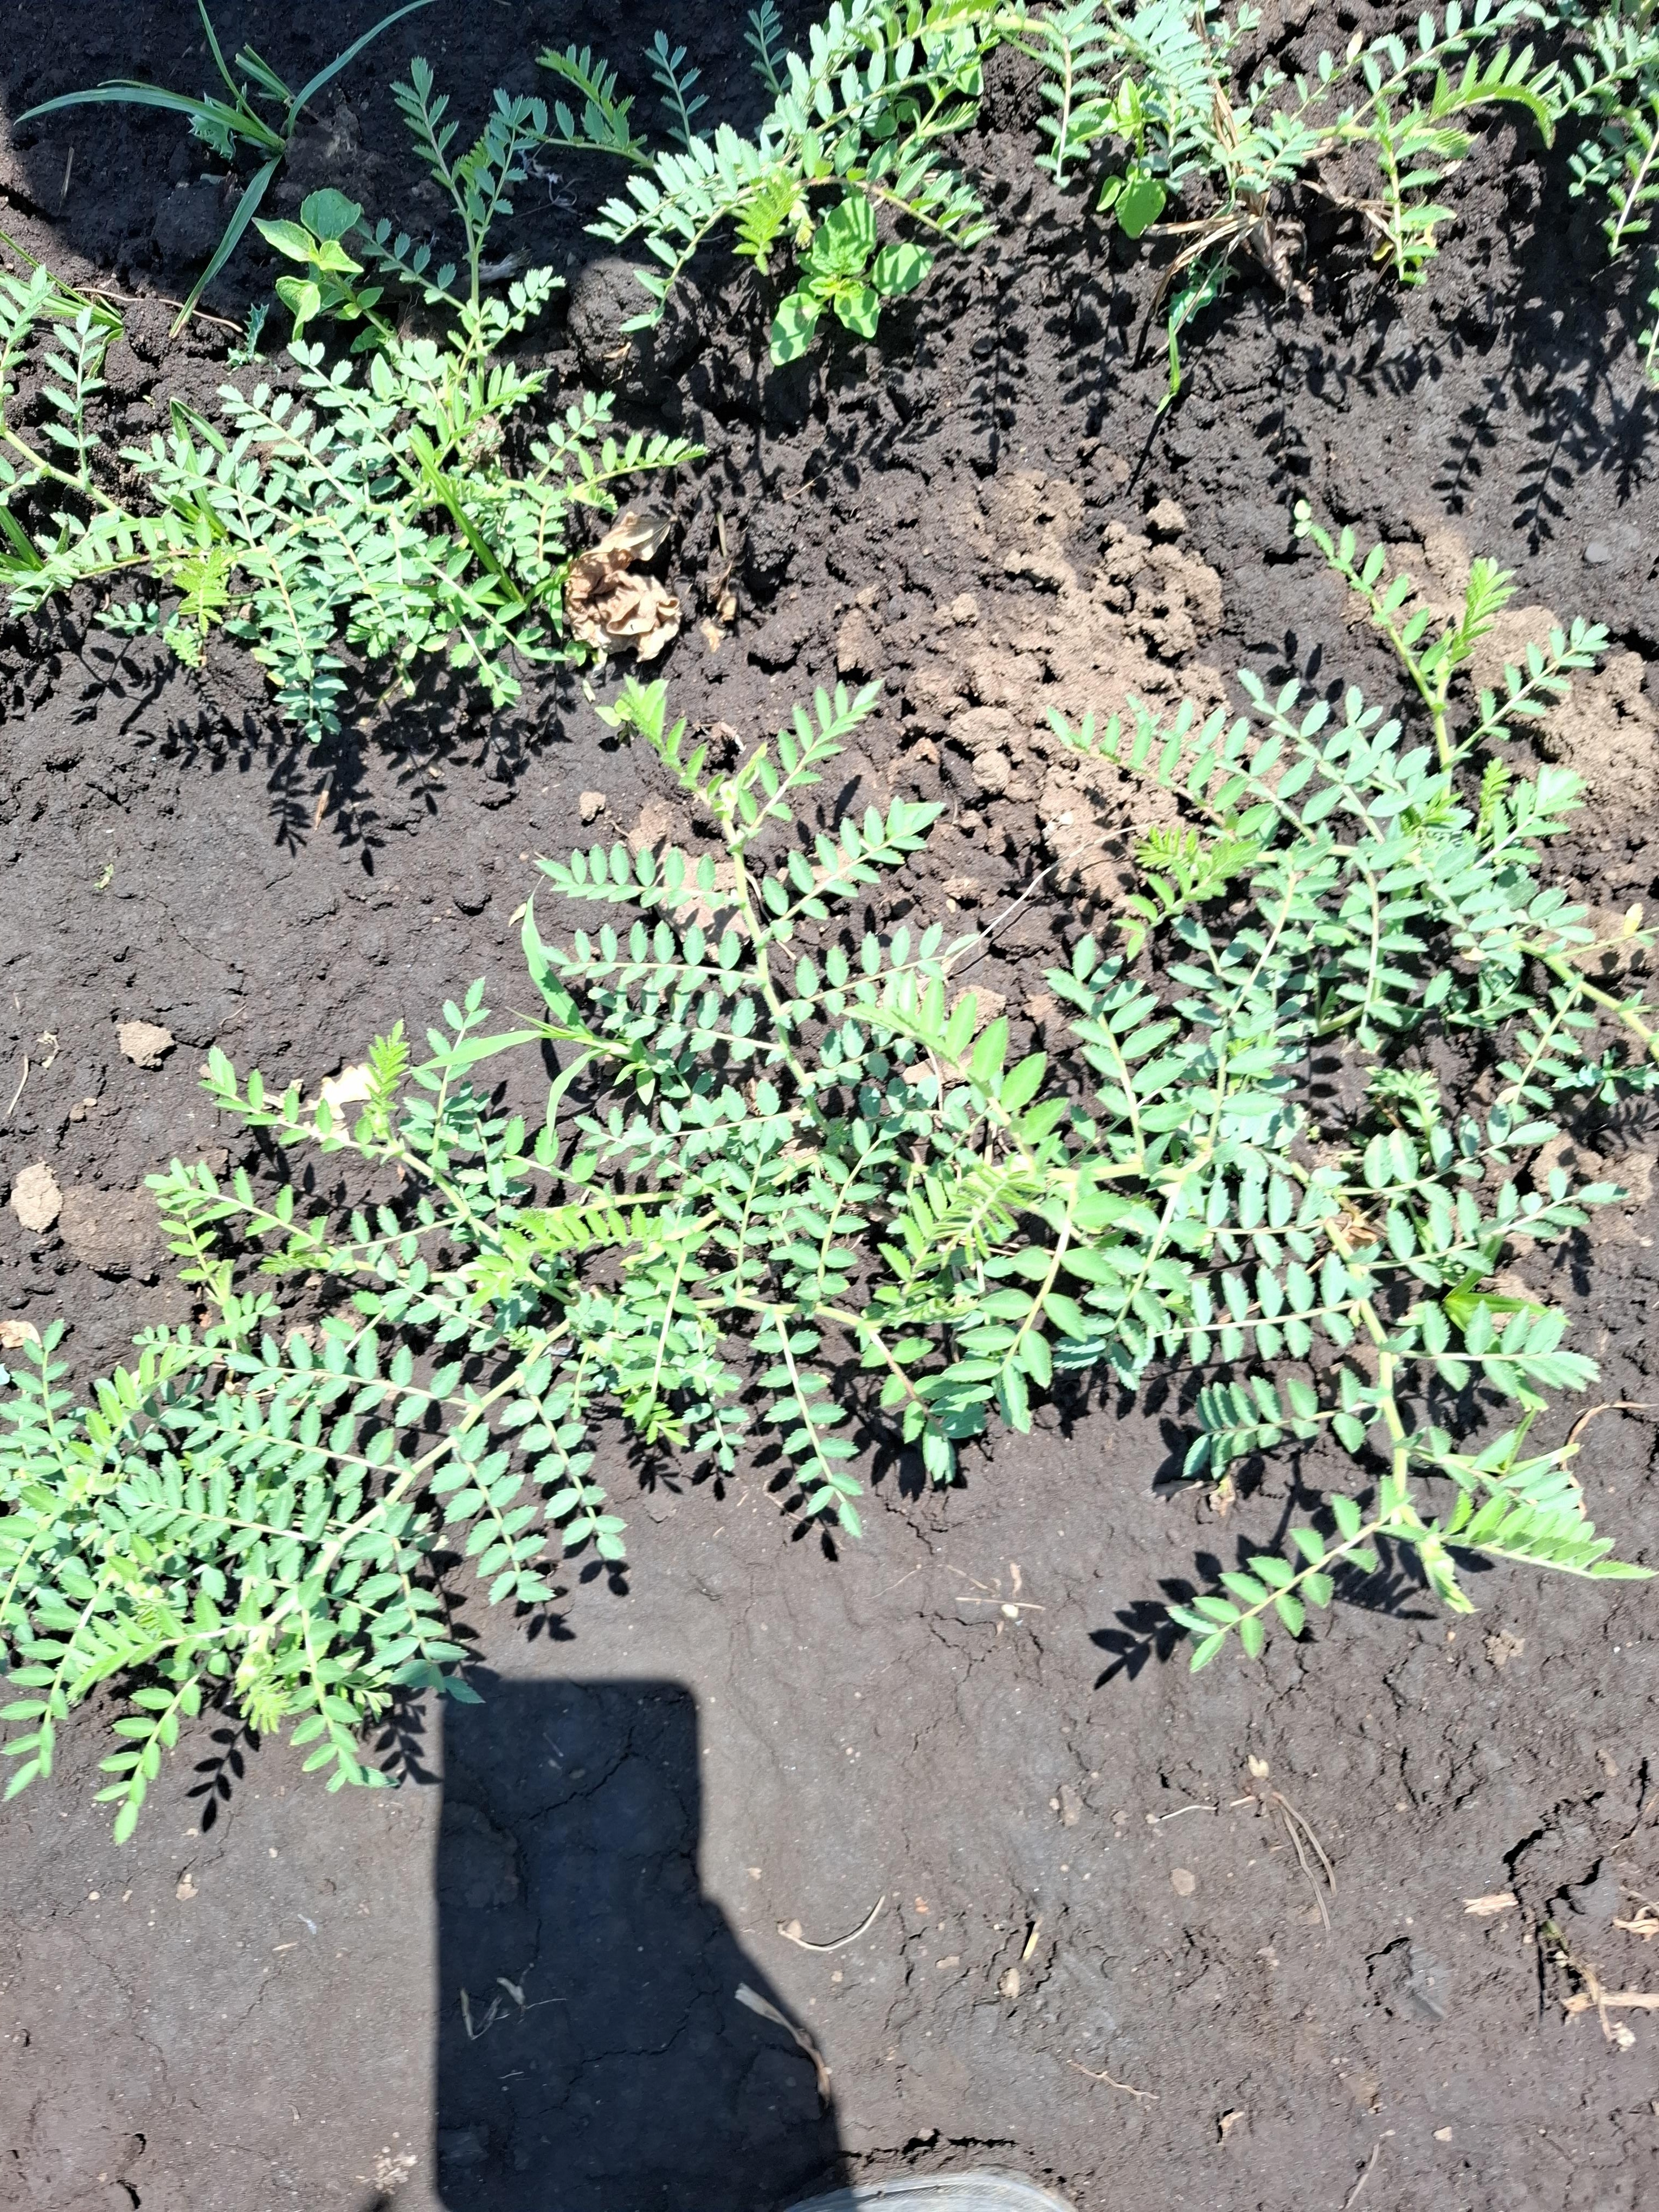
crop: chickpea
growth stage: vegetative
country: Tanzania
